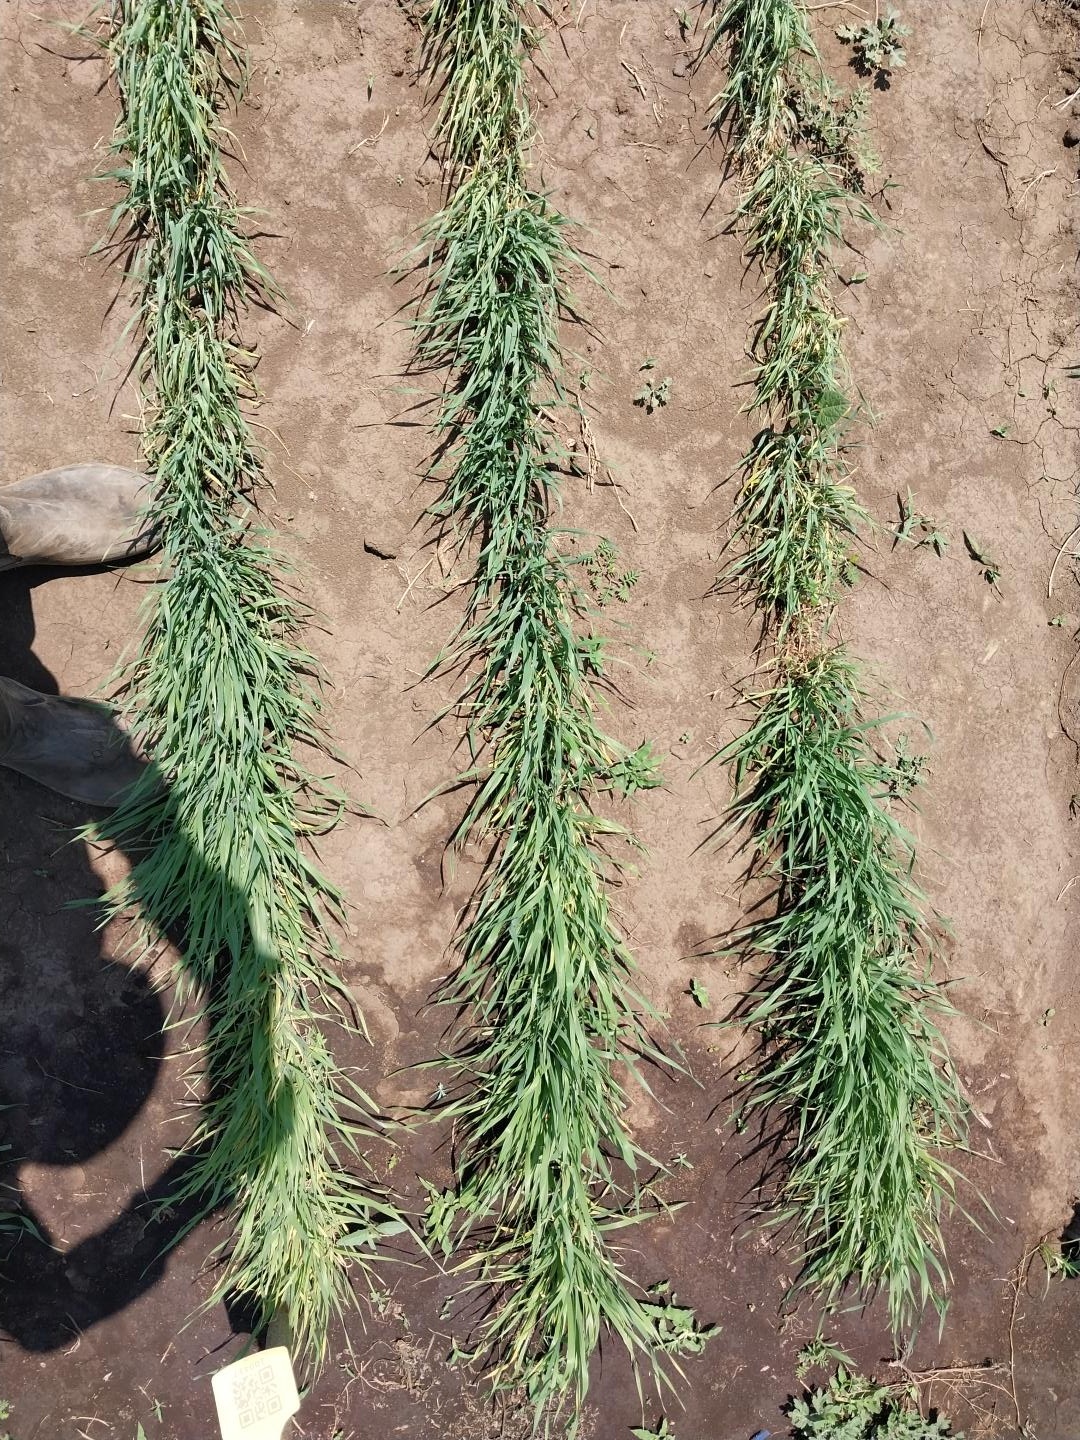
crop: wheat
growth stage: vegetative
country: Tanzania
